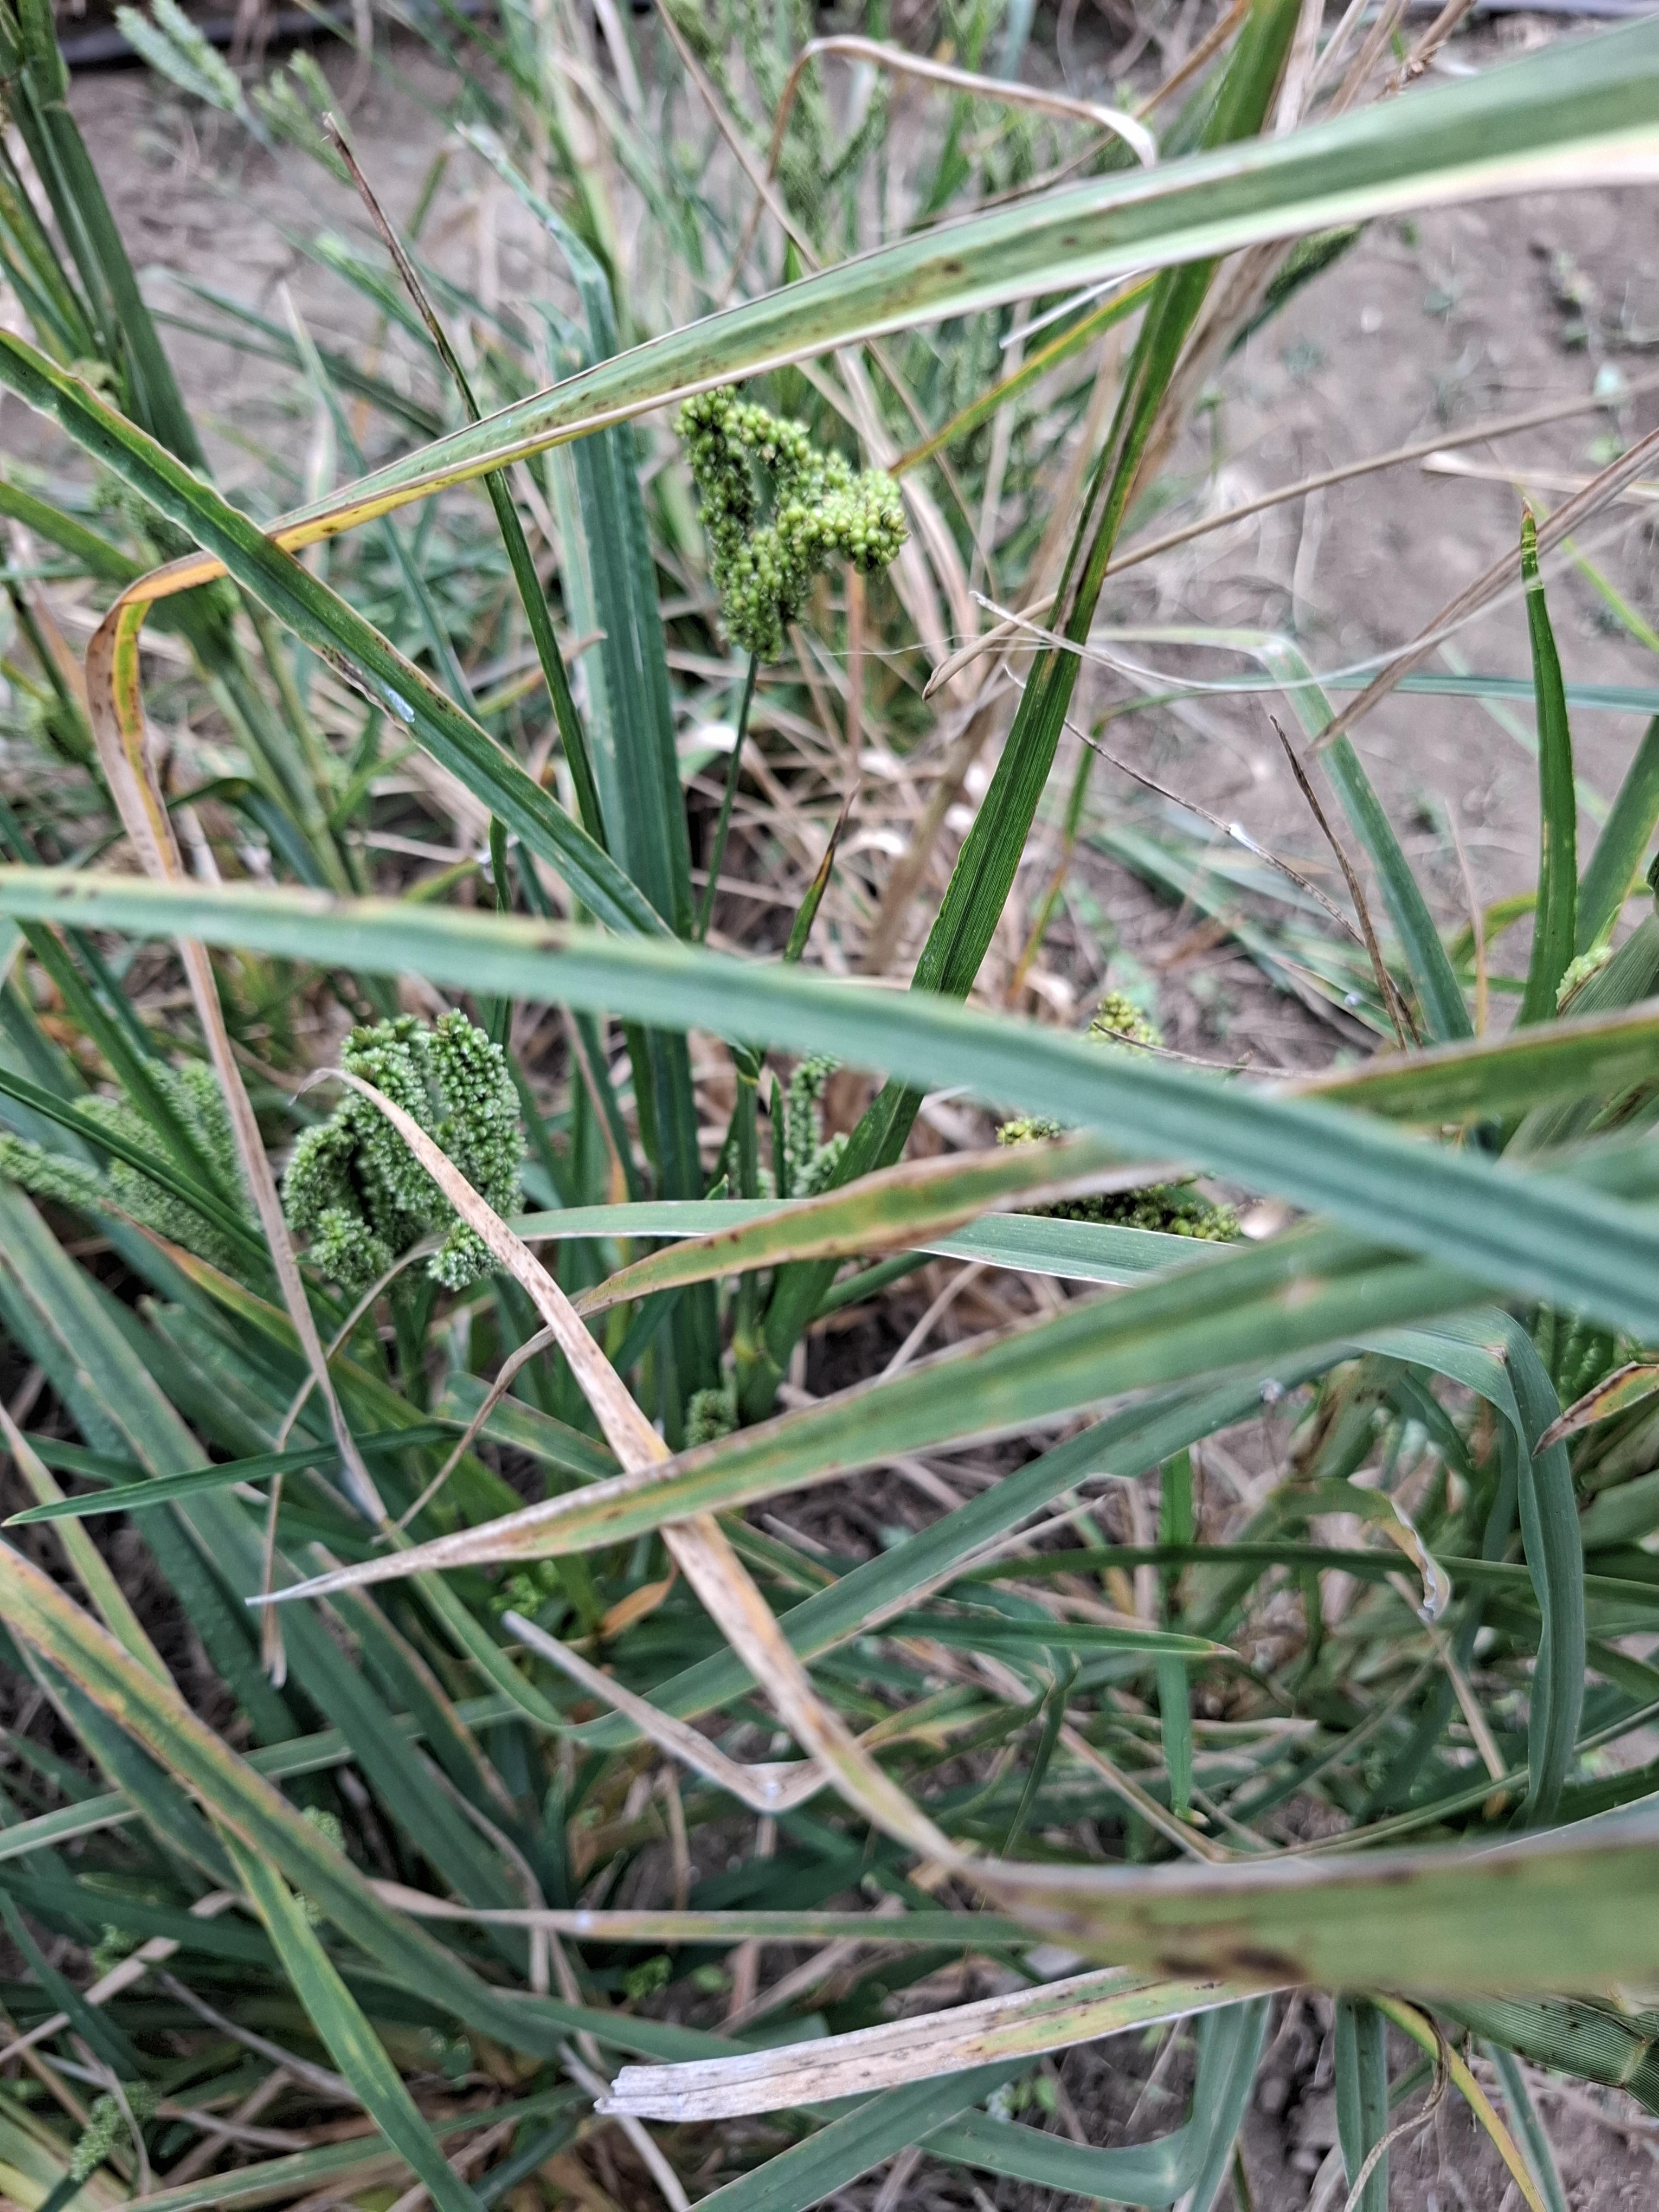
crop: sweet potato
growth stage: flowering
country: Tanzania
